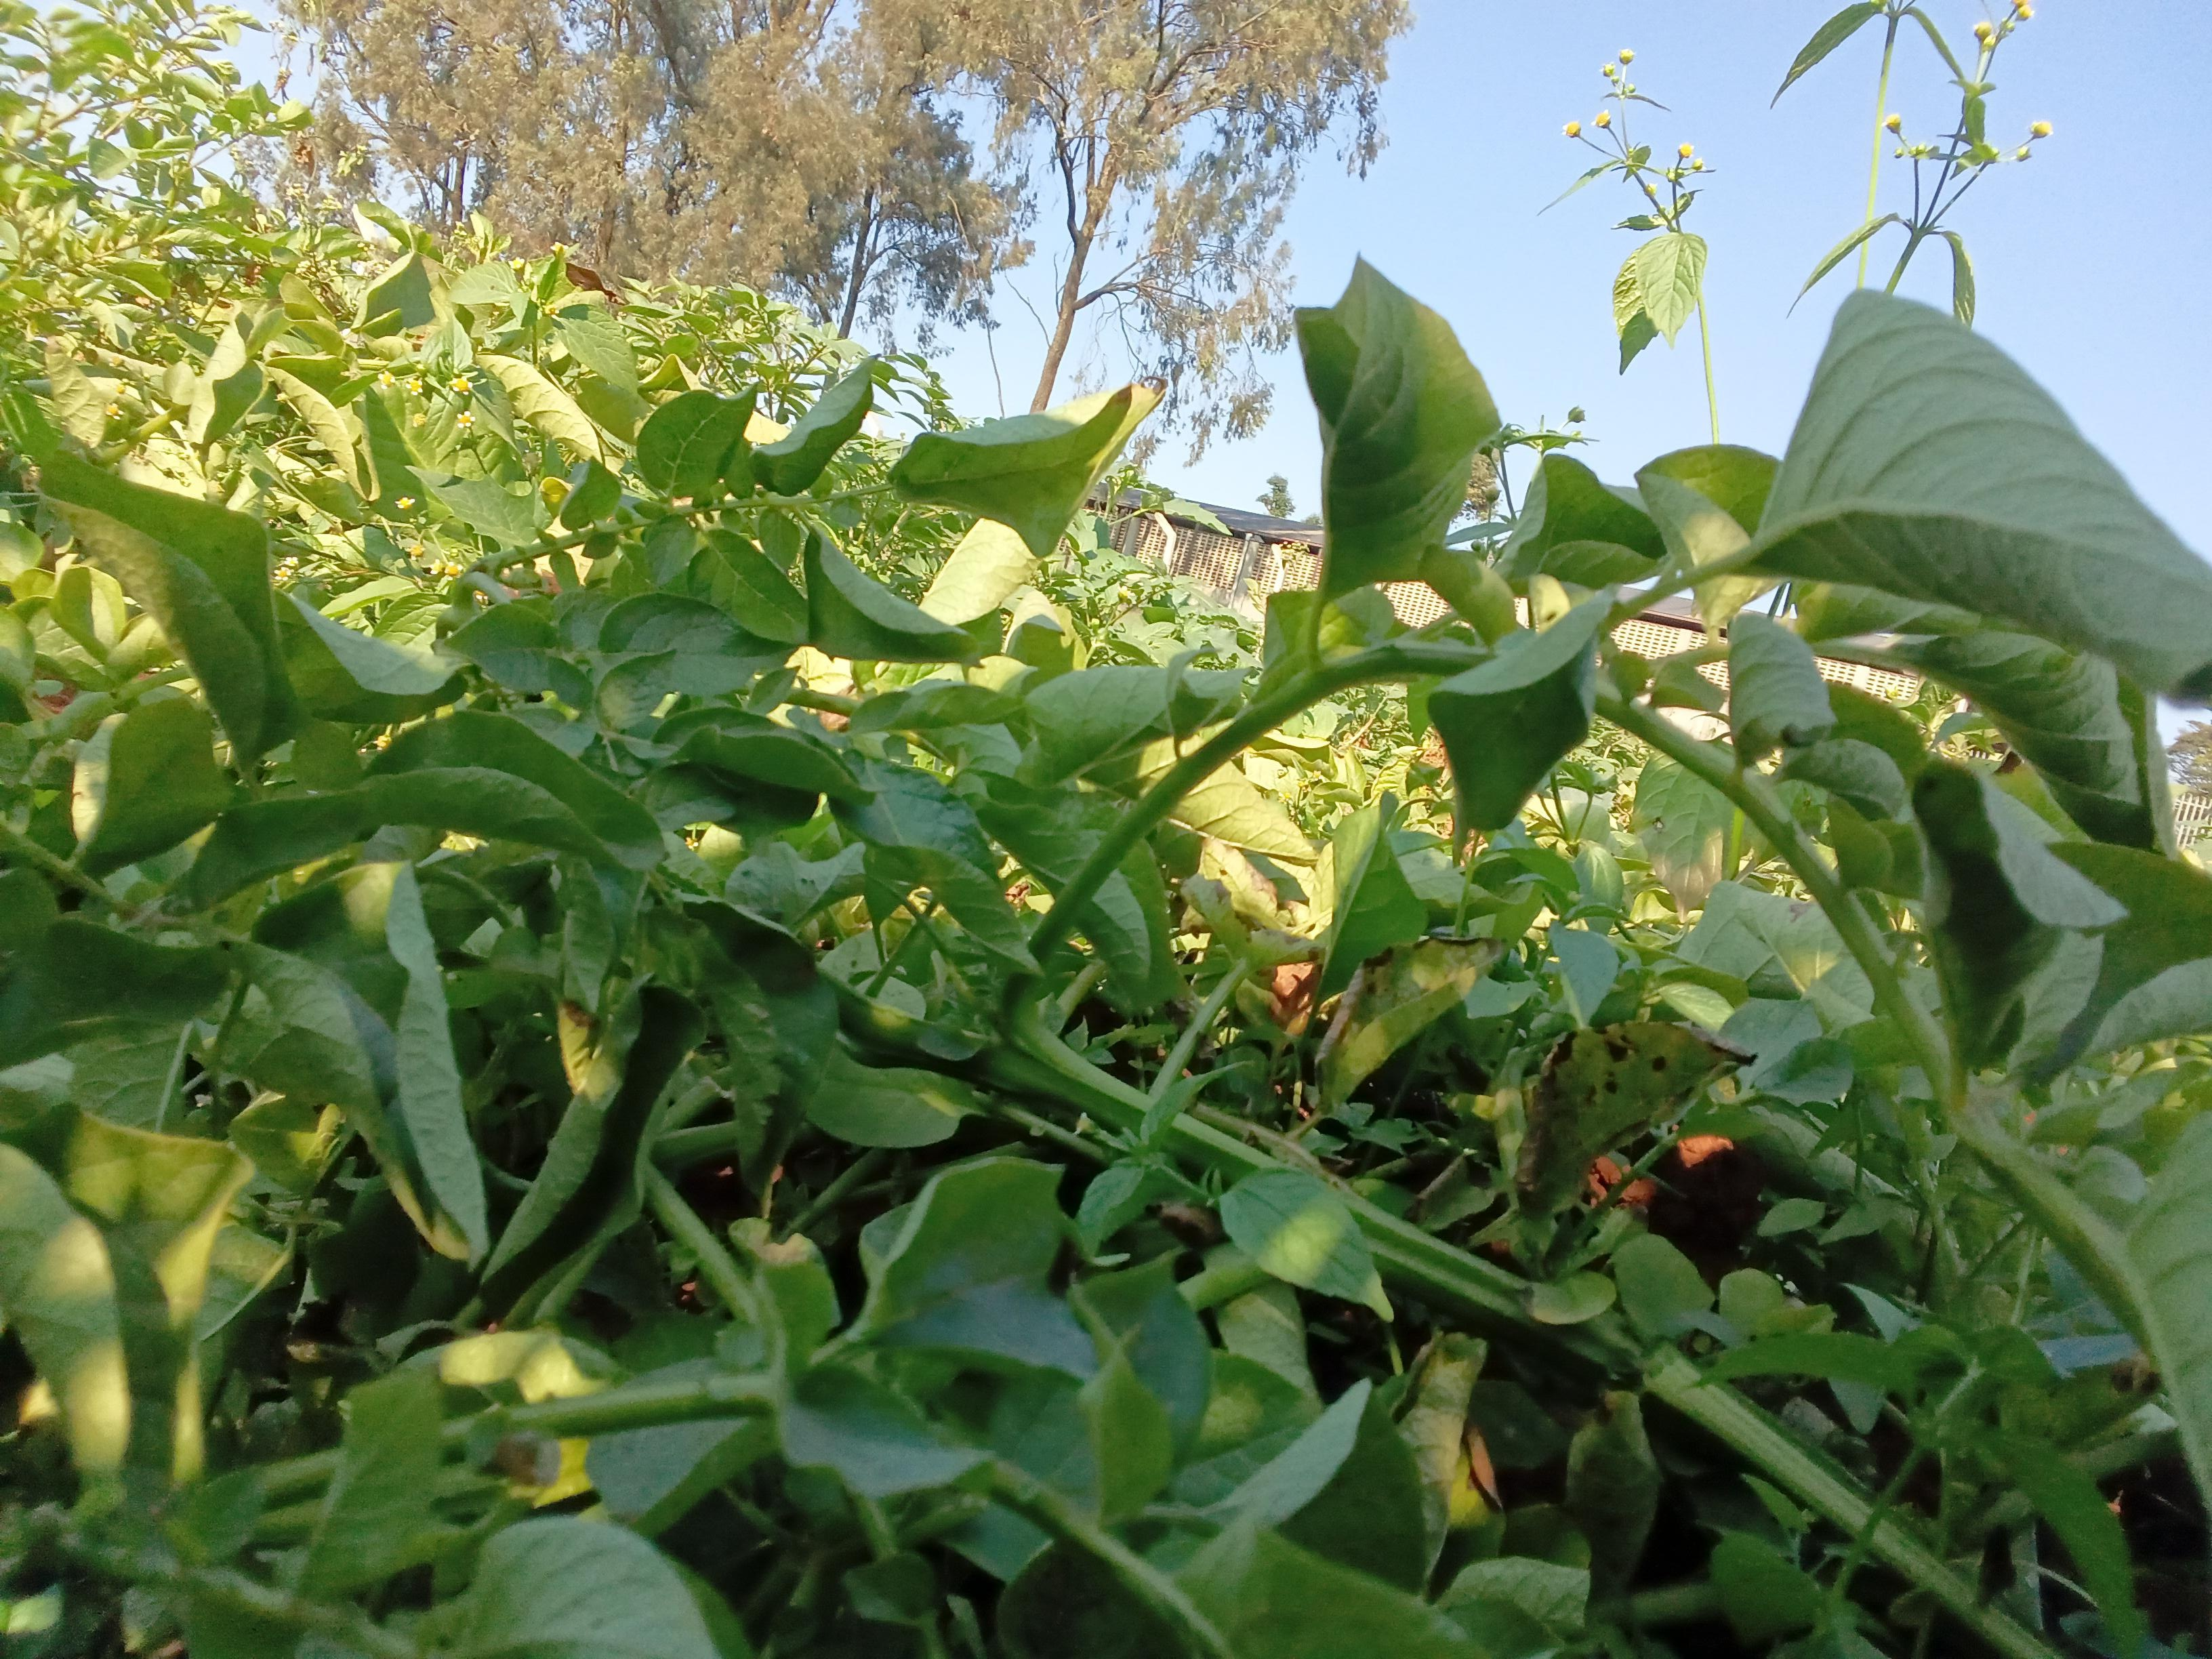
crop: potato
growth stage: maturity
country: Kenya
